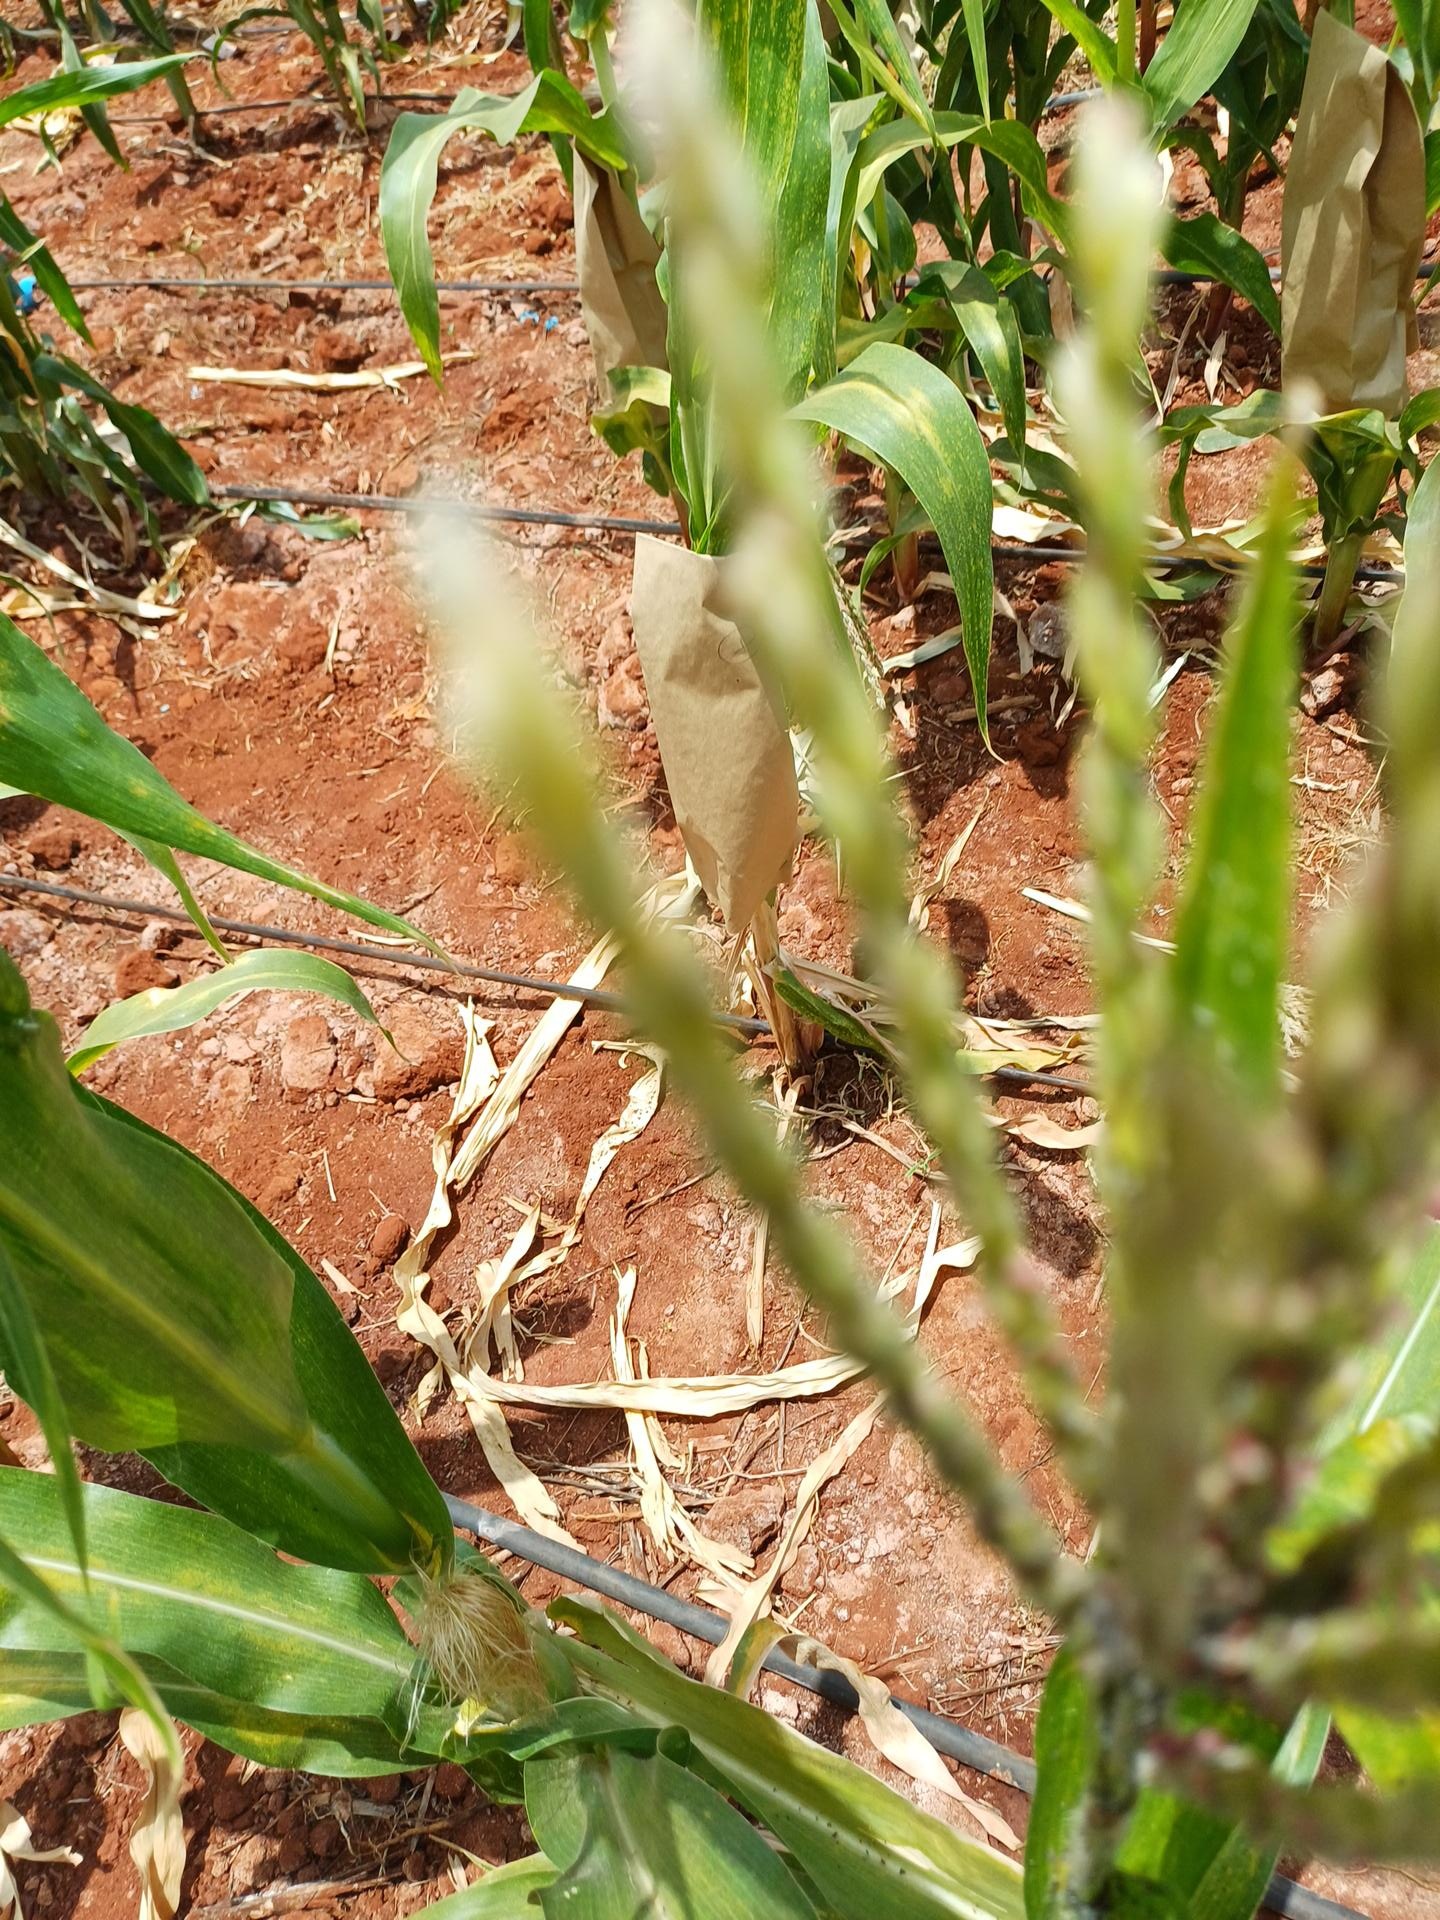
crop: maize
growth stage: flowering
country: Kenya
